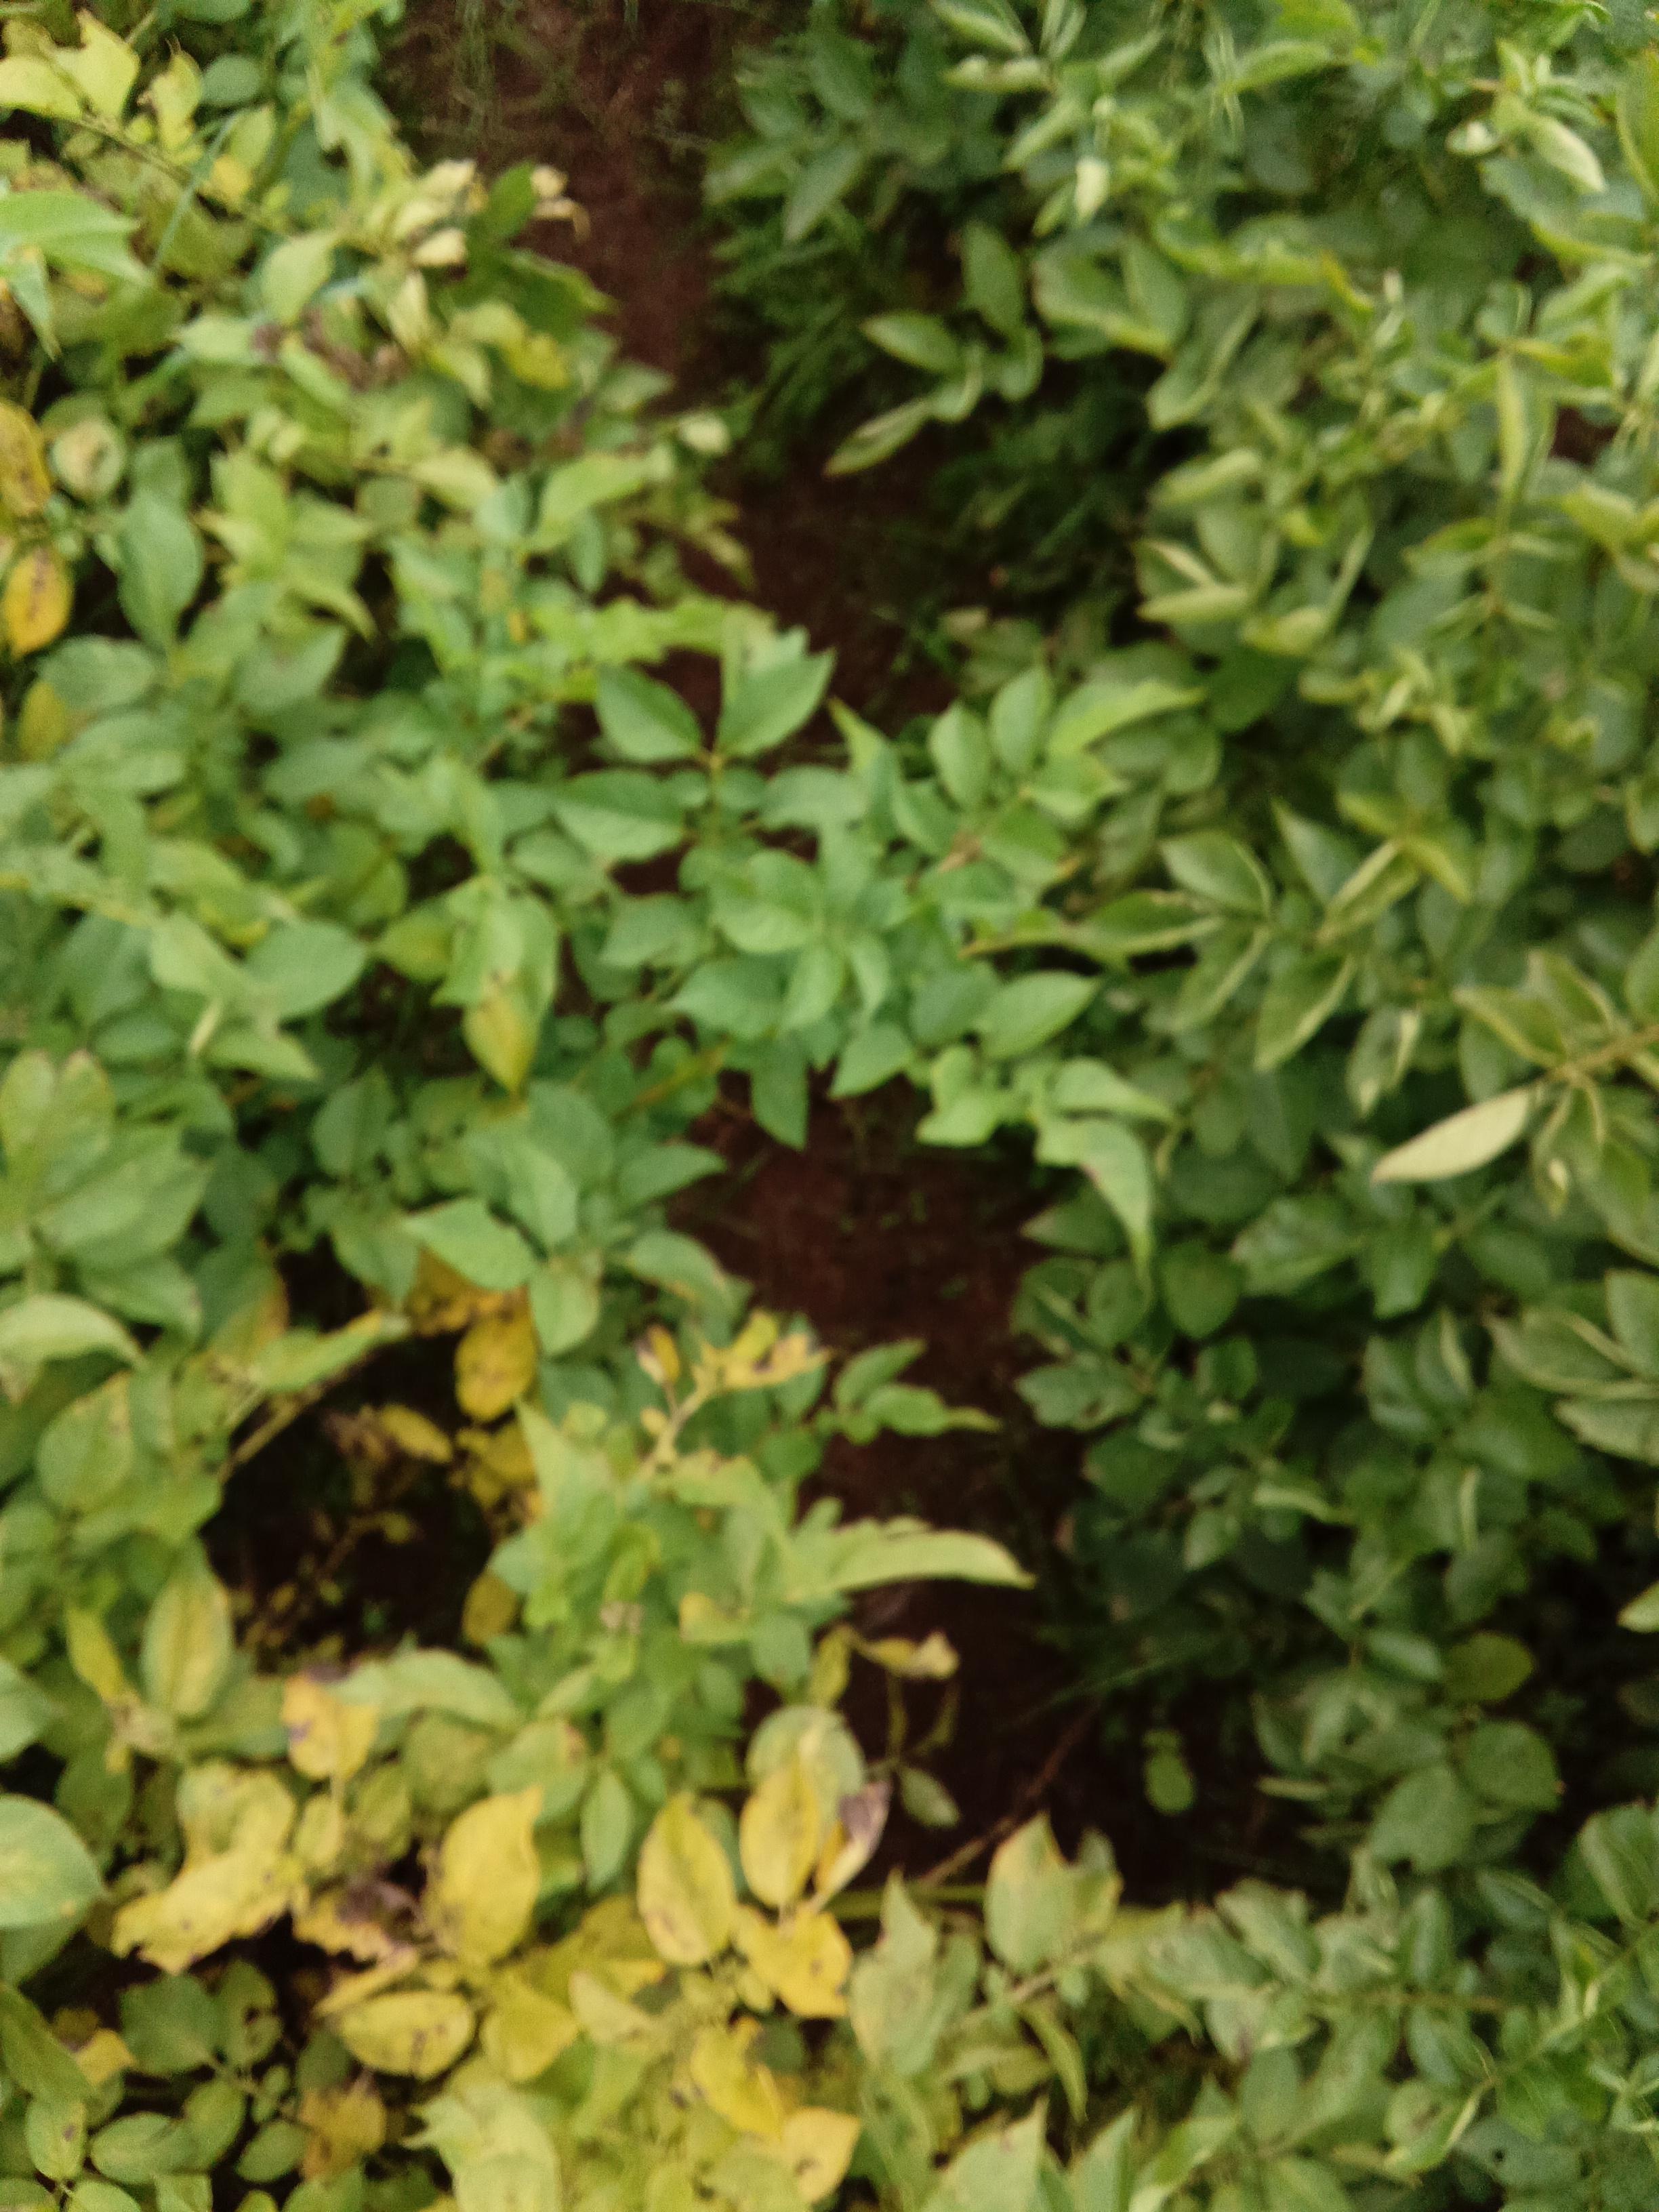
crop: potato
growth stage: harvest maturity
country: Kenya
